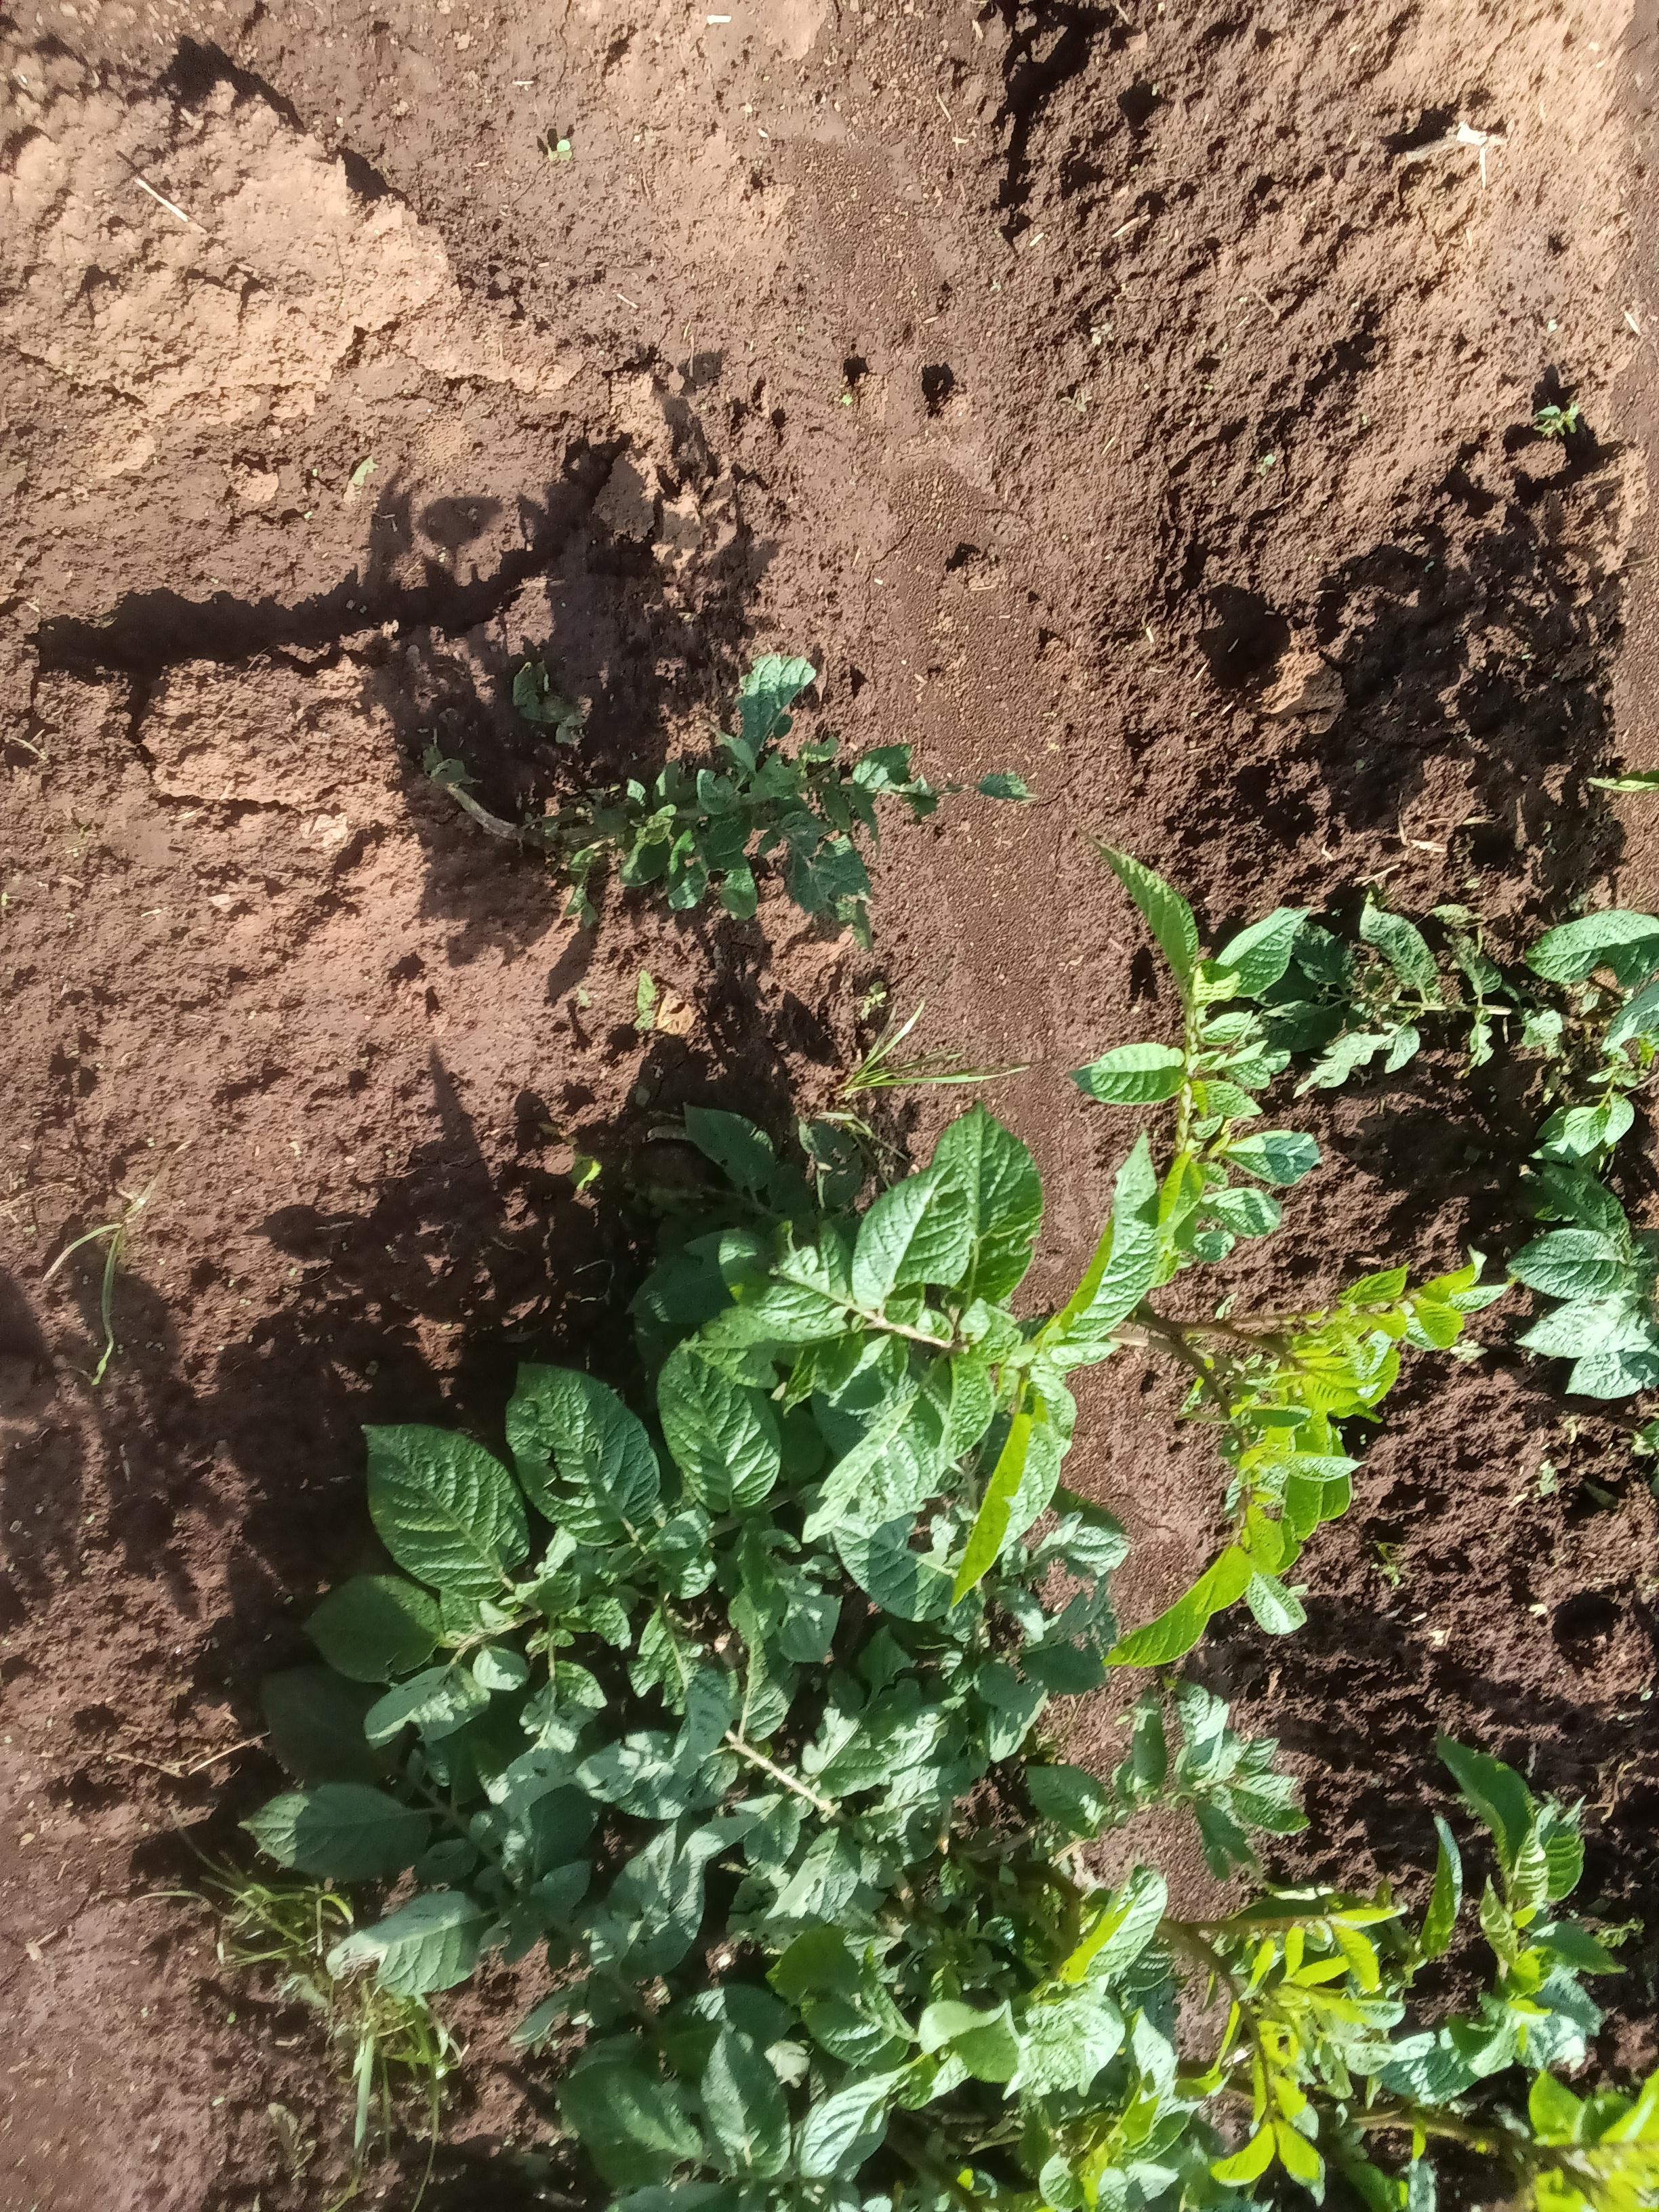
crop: potato
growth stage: vegetative
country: Kenya
